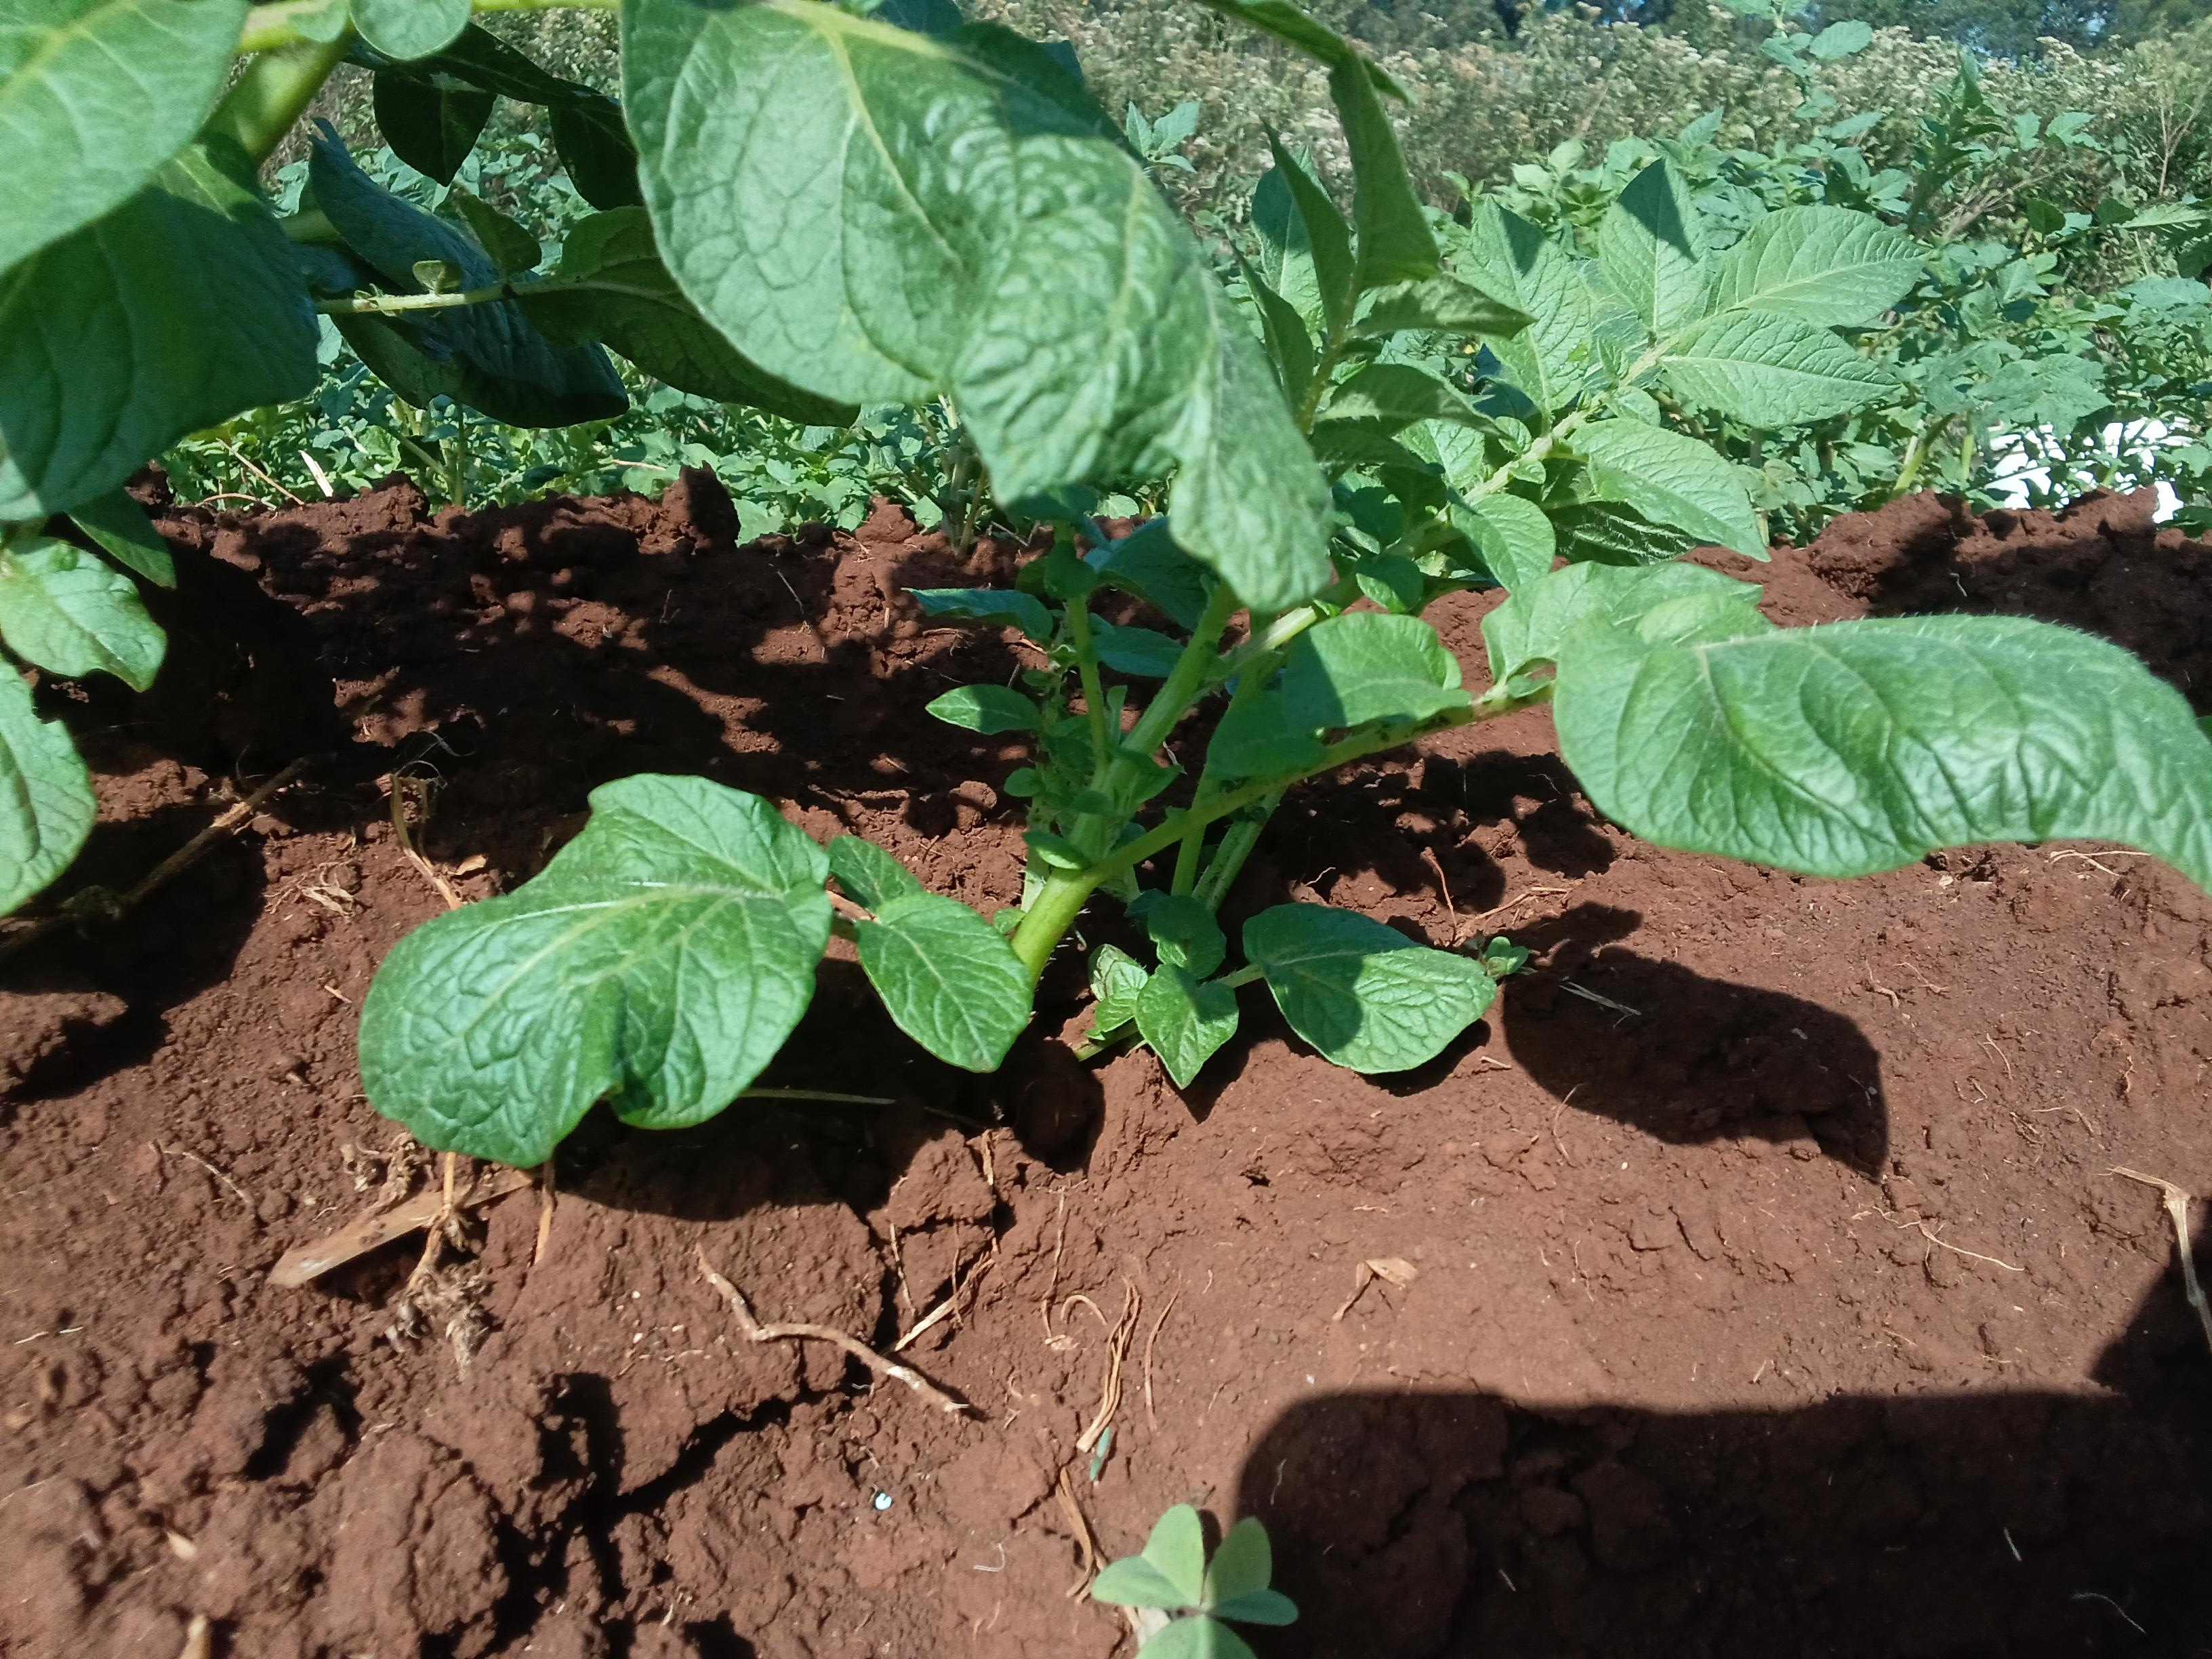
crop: potato
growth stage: vegetative
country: Kenya
